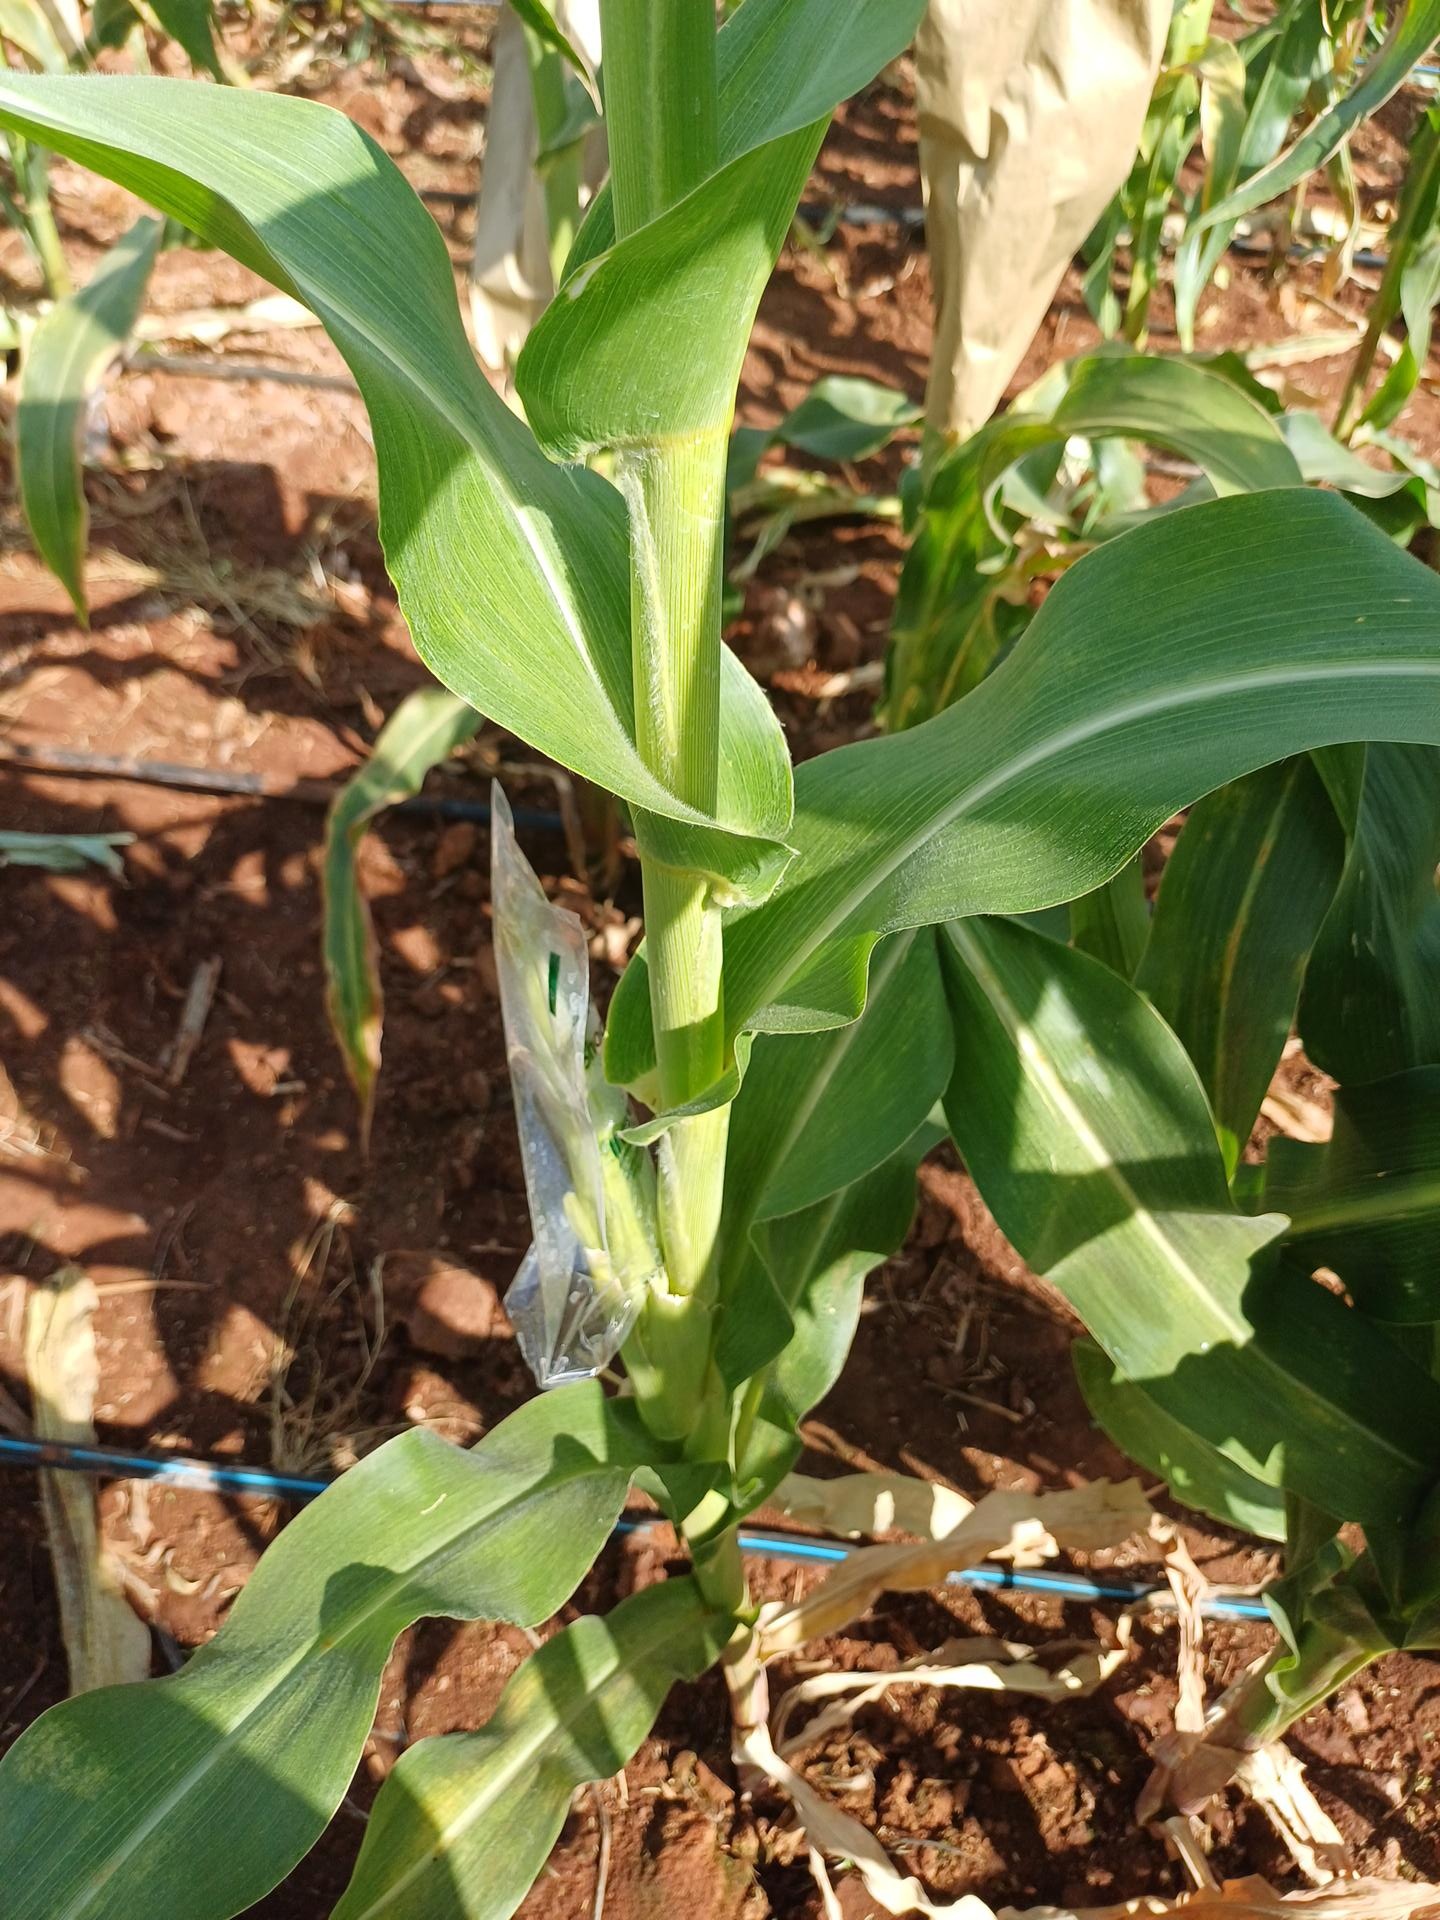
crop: maize
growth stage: flowering
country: Kenya
